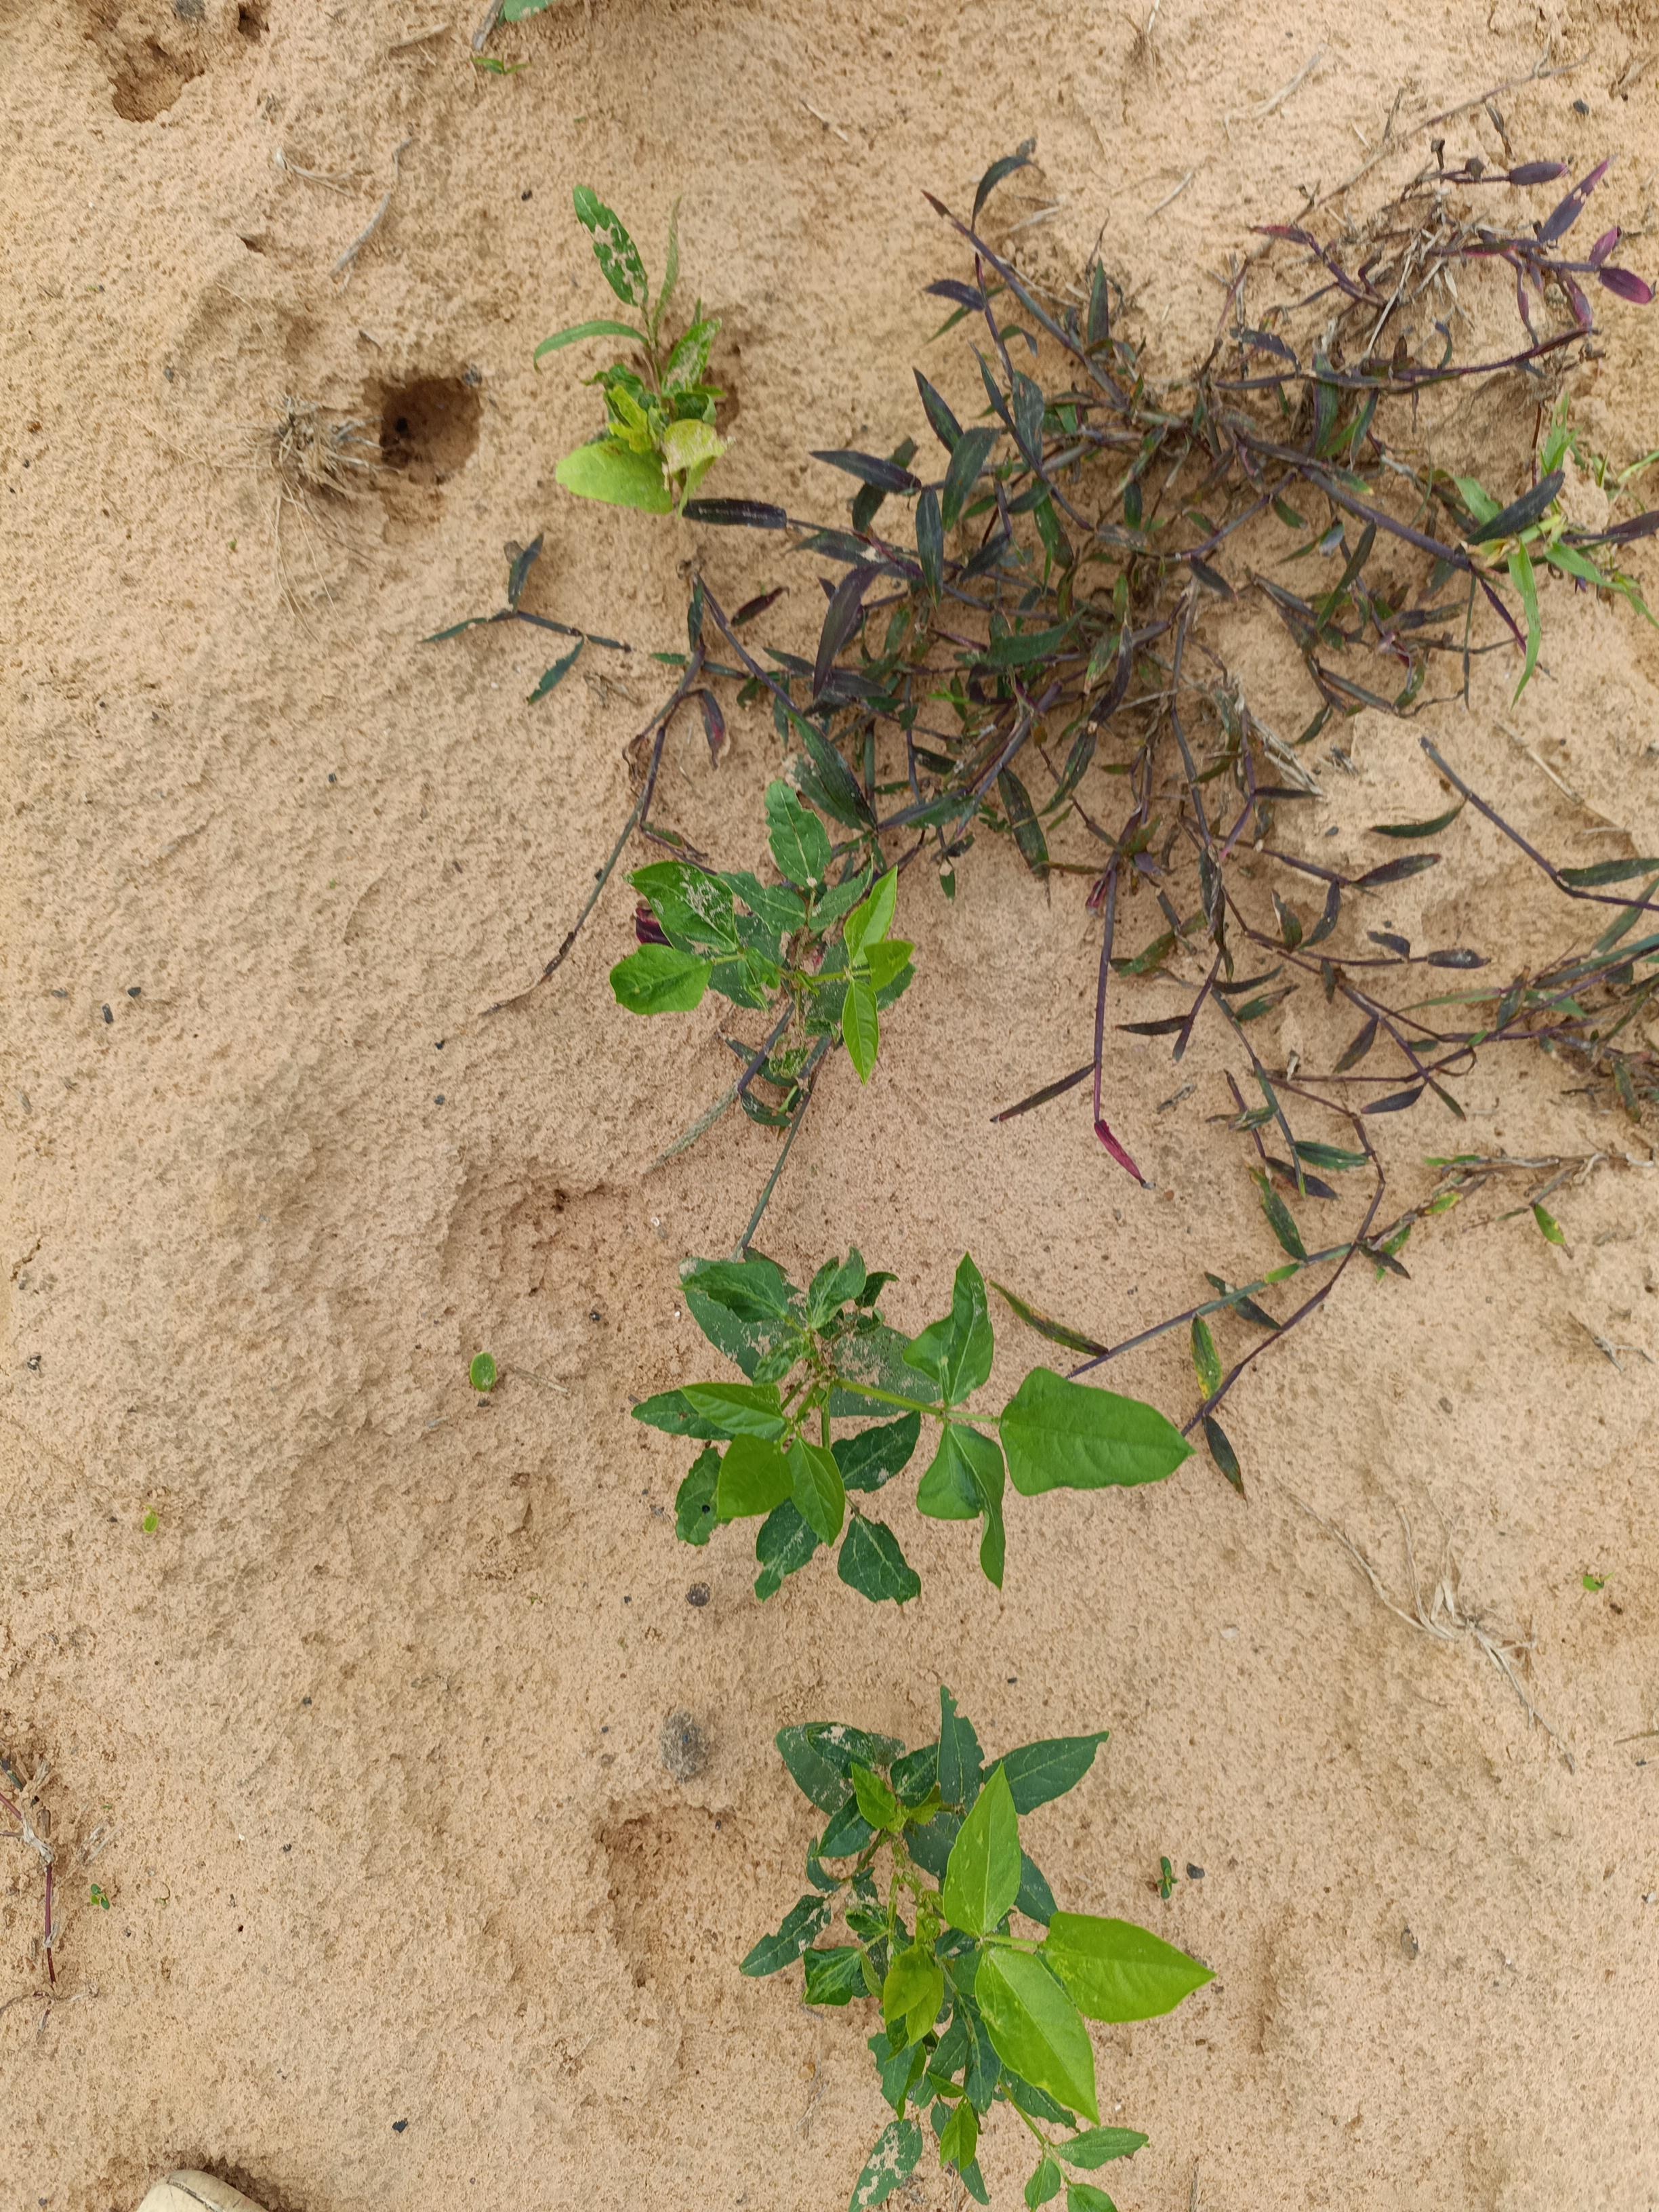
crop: cowpea
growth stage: emergence
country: Nigeria
